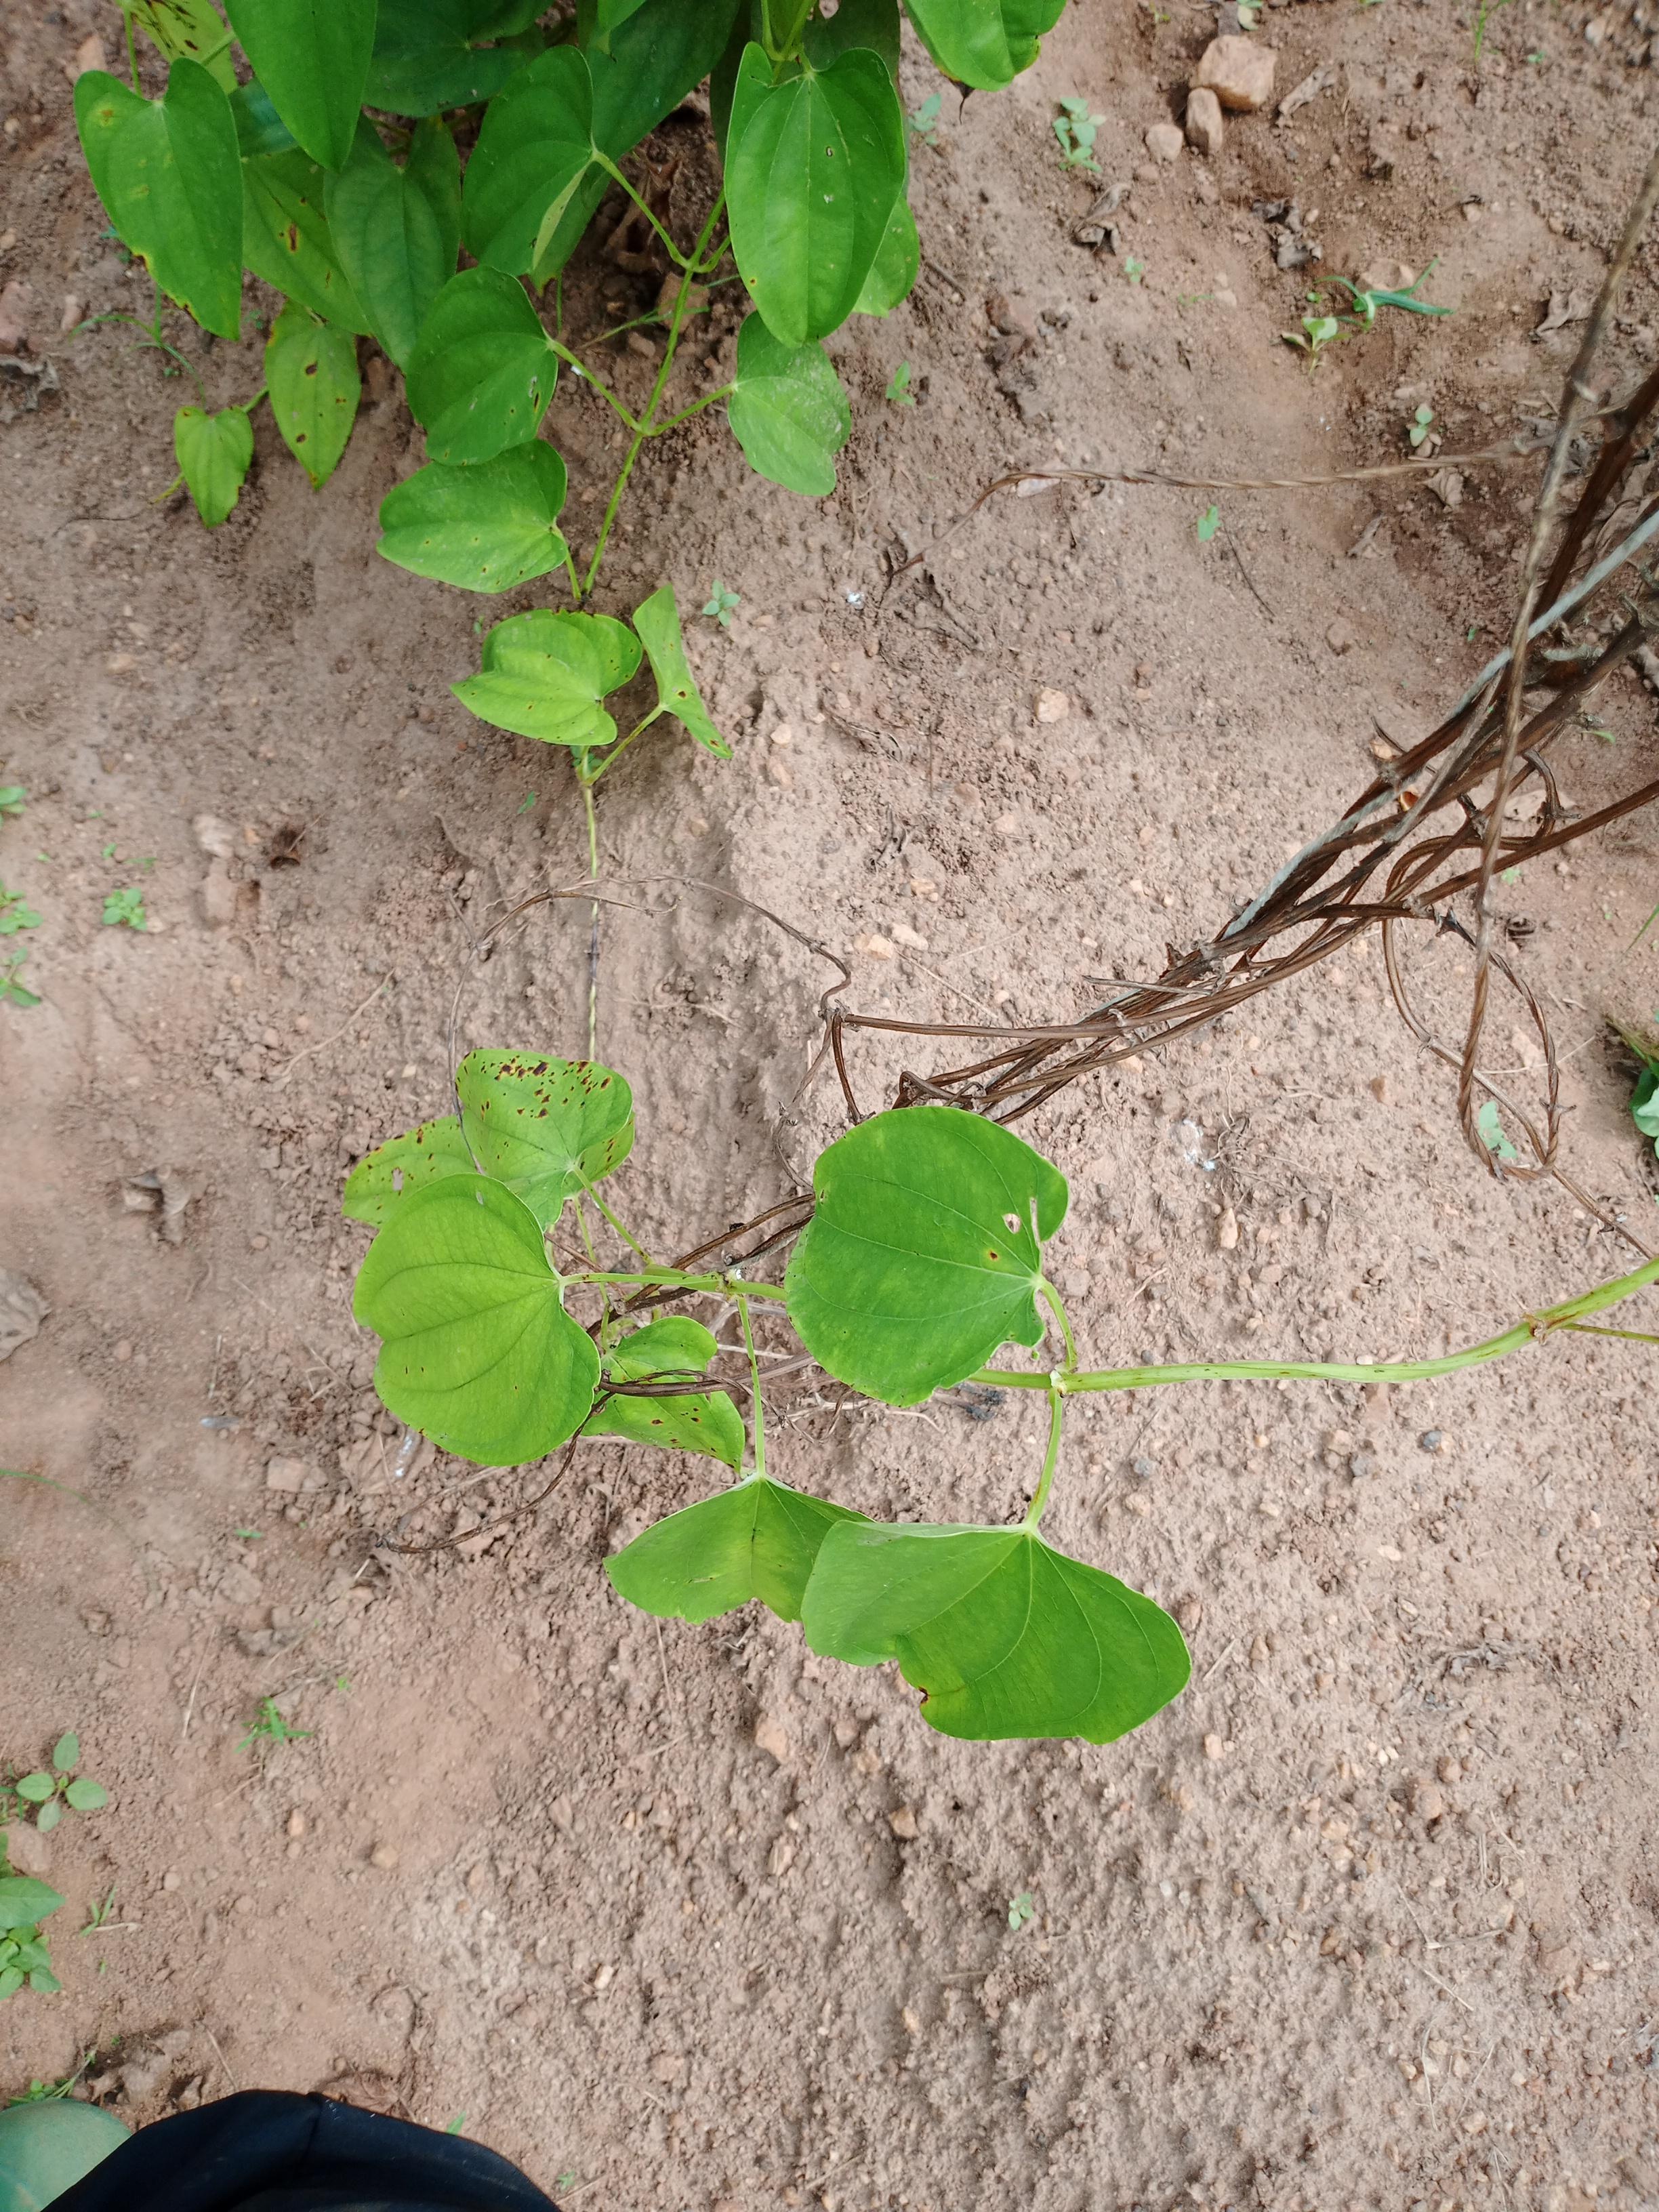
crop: yam
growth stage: vegetative
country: Nigeria
